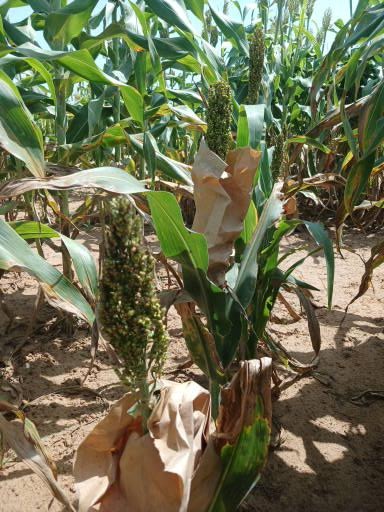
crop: sorghum
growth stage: filling grain
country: Senegal
